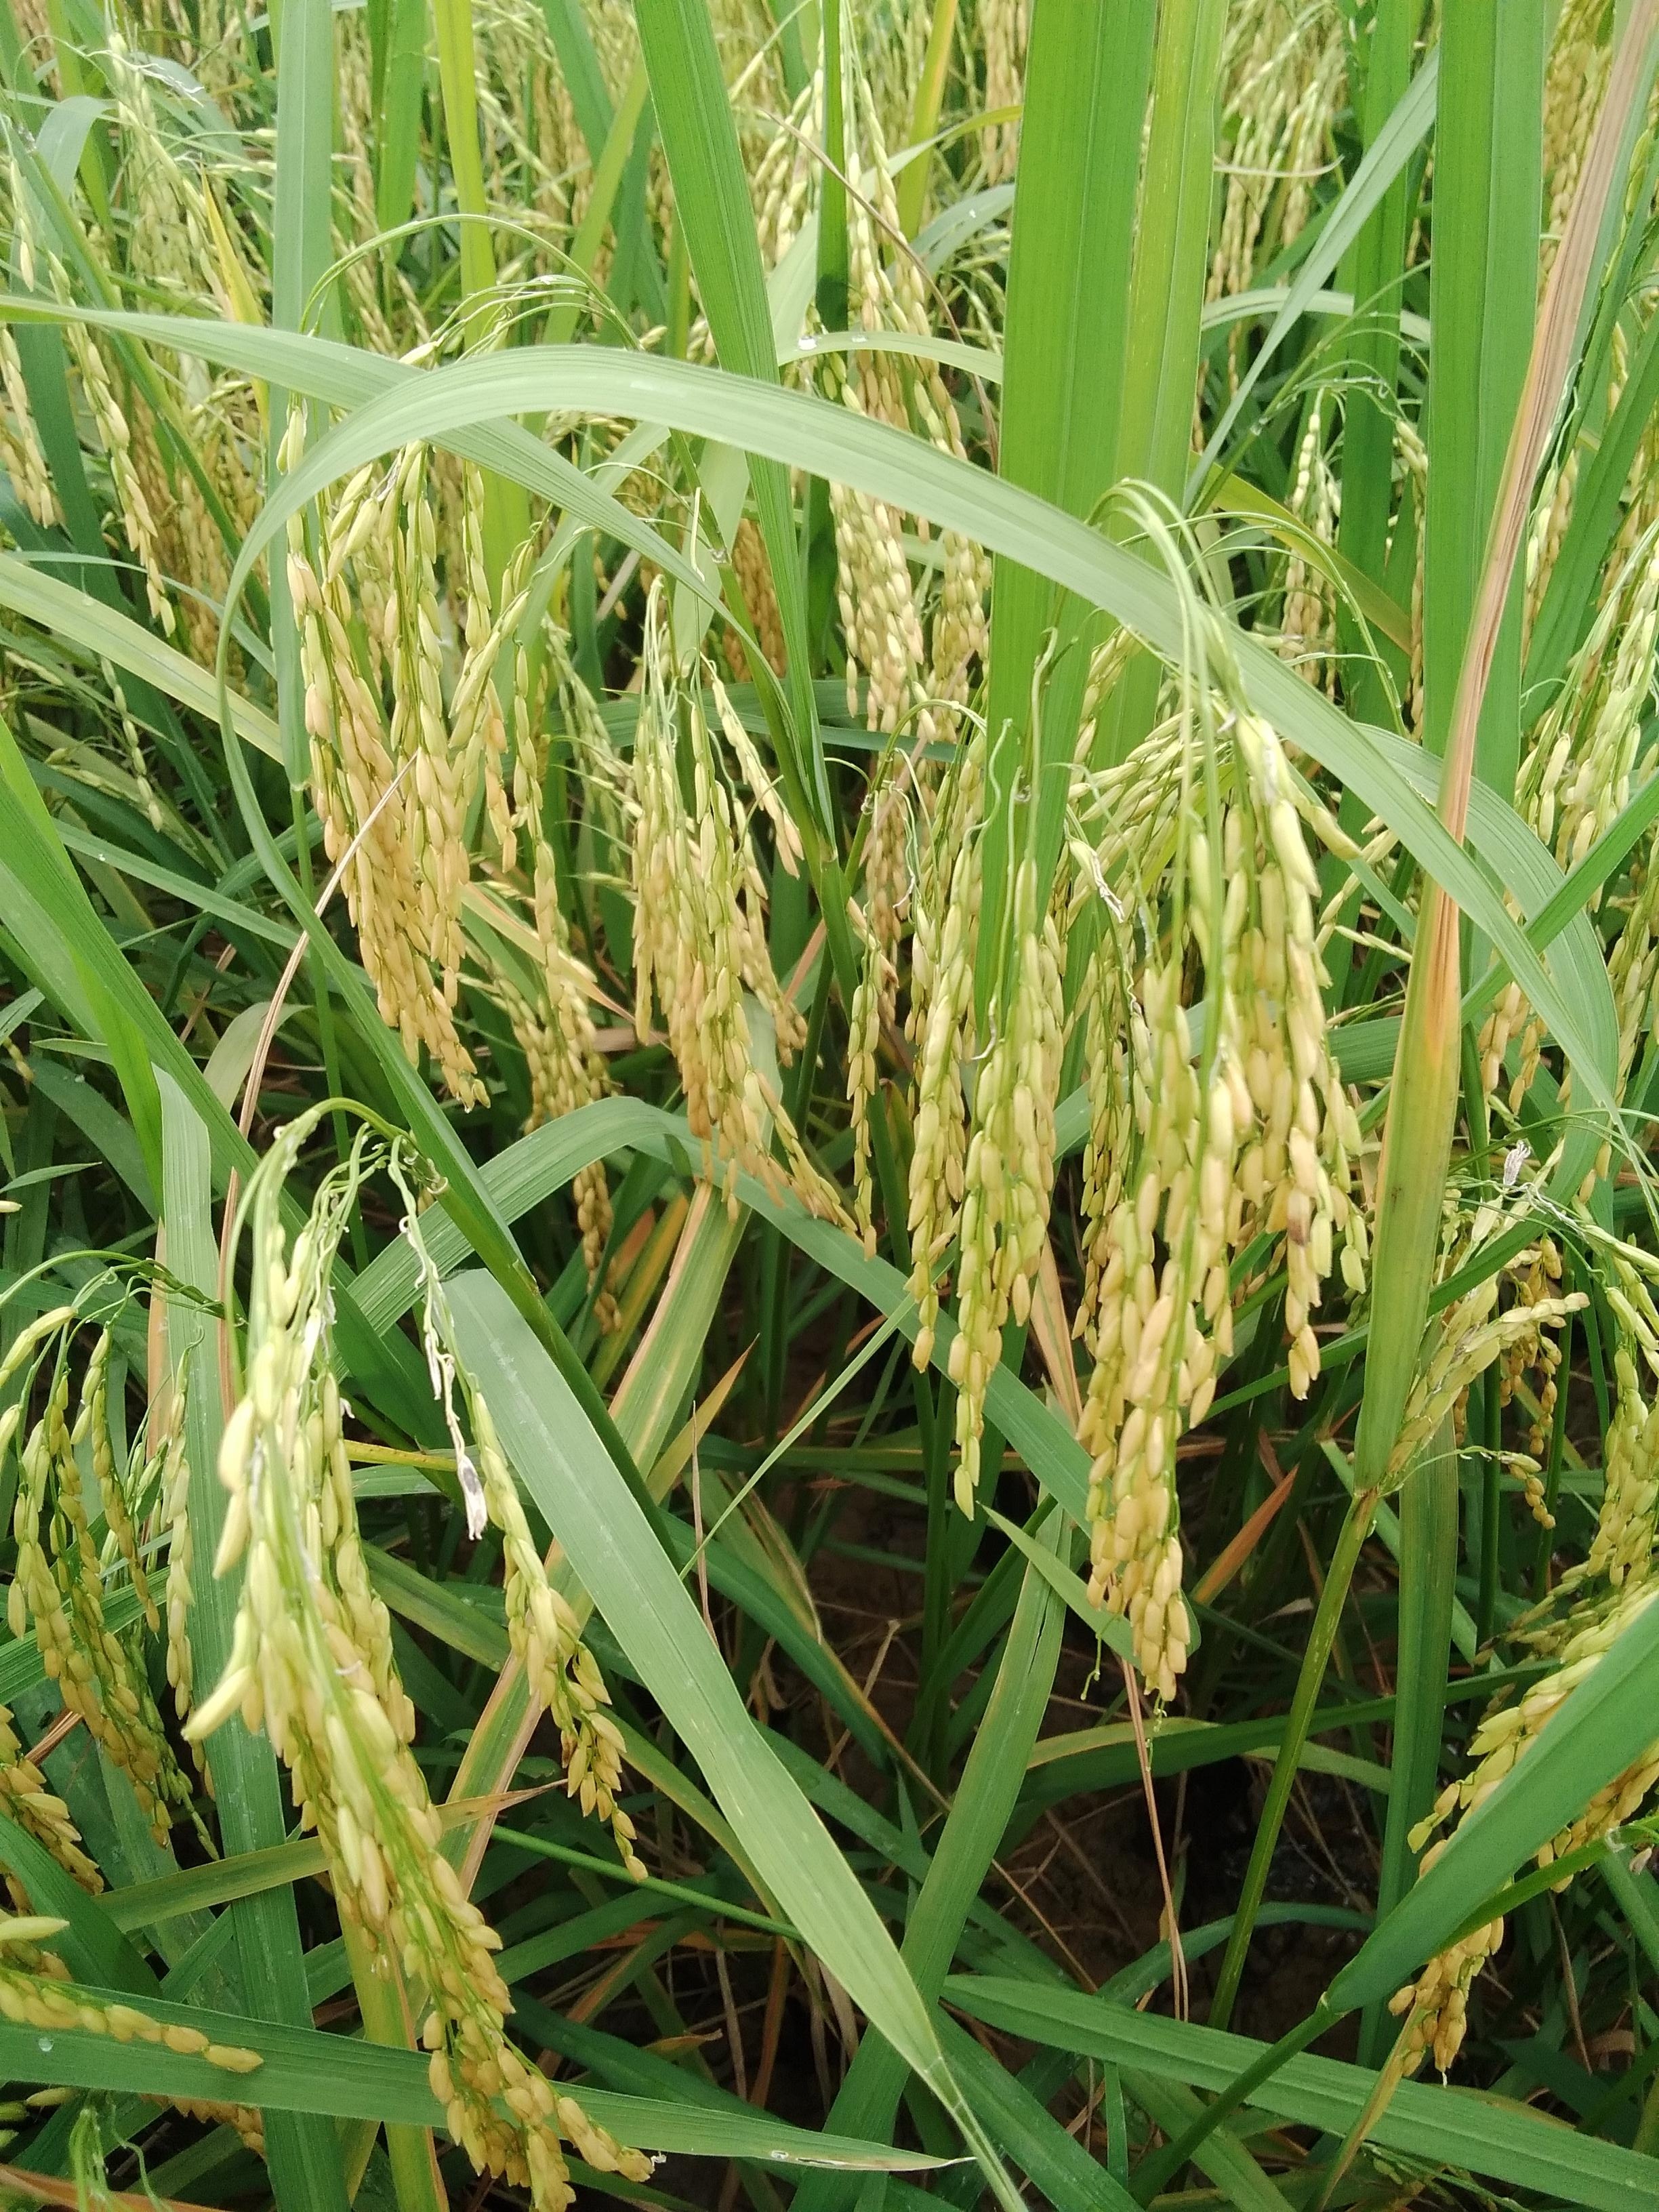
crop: rice
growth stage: ripening
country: Nigeria
